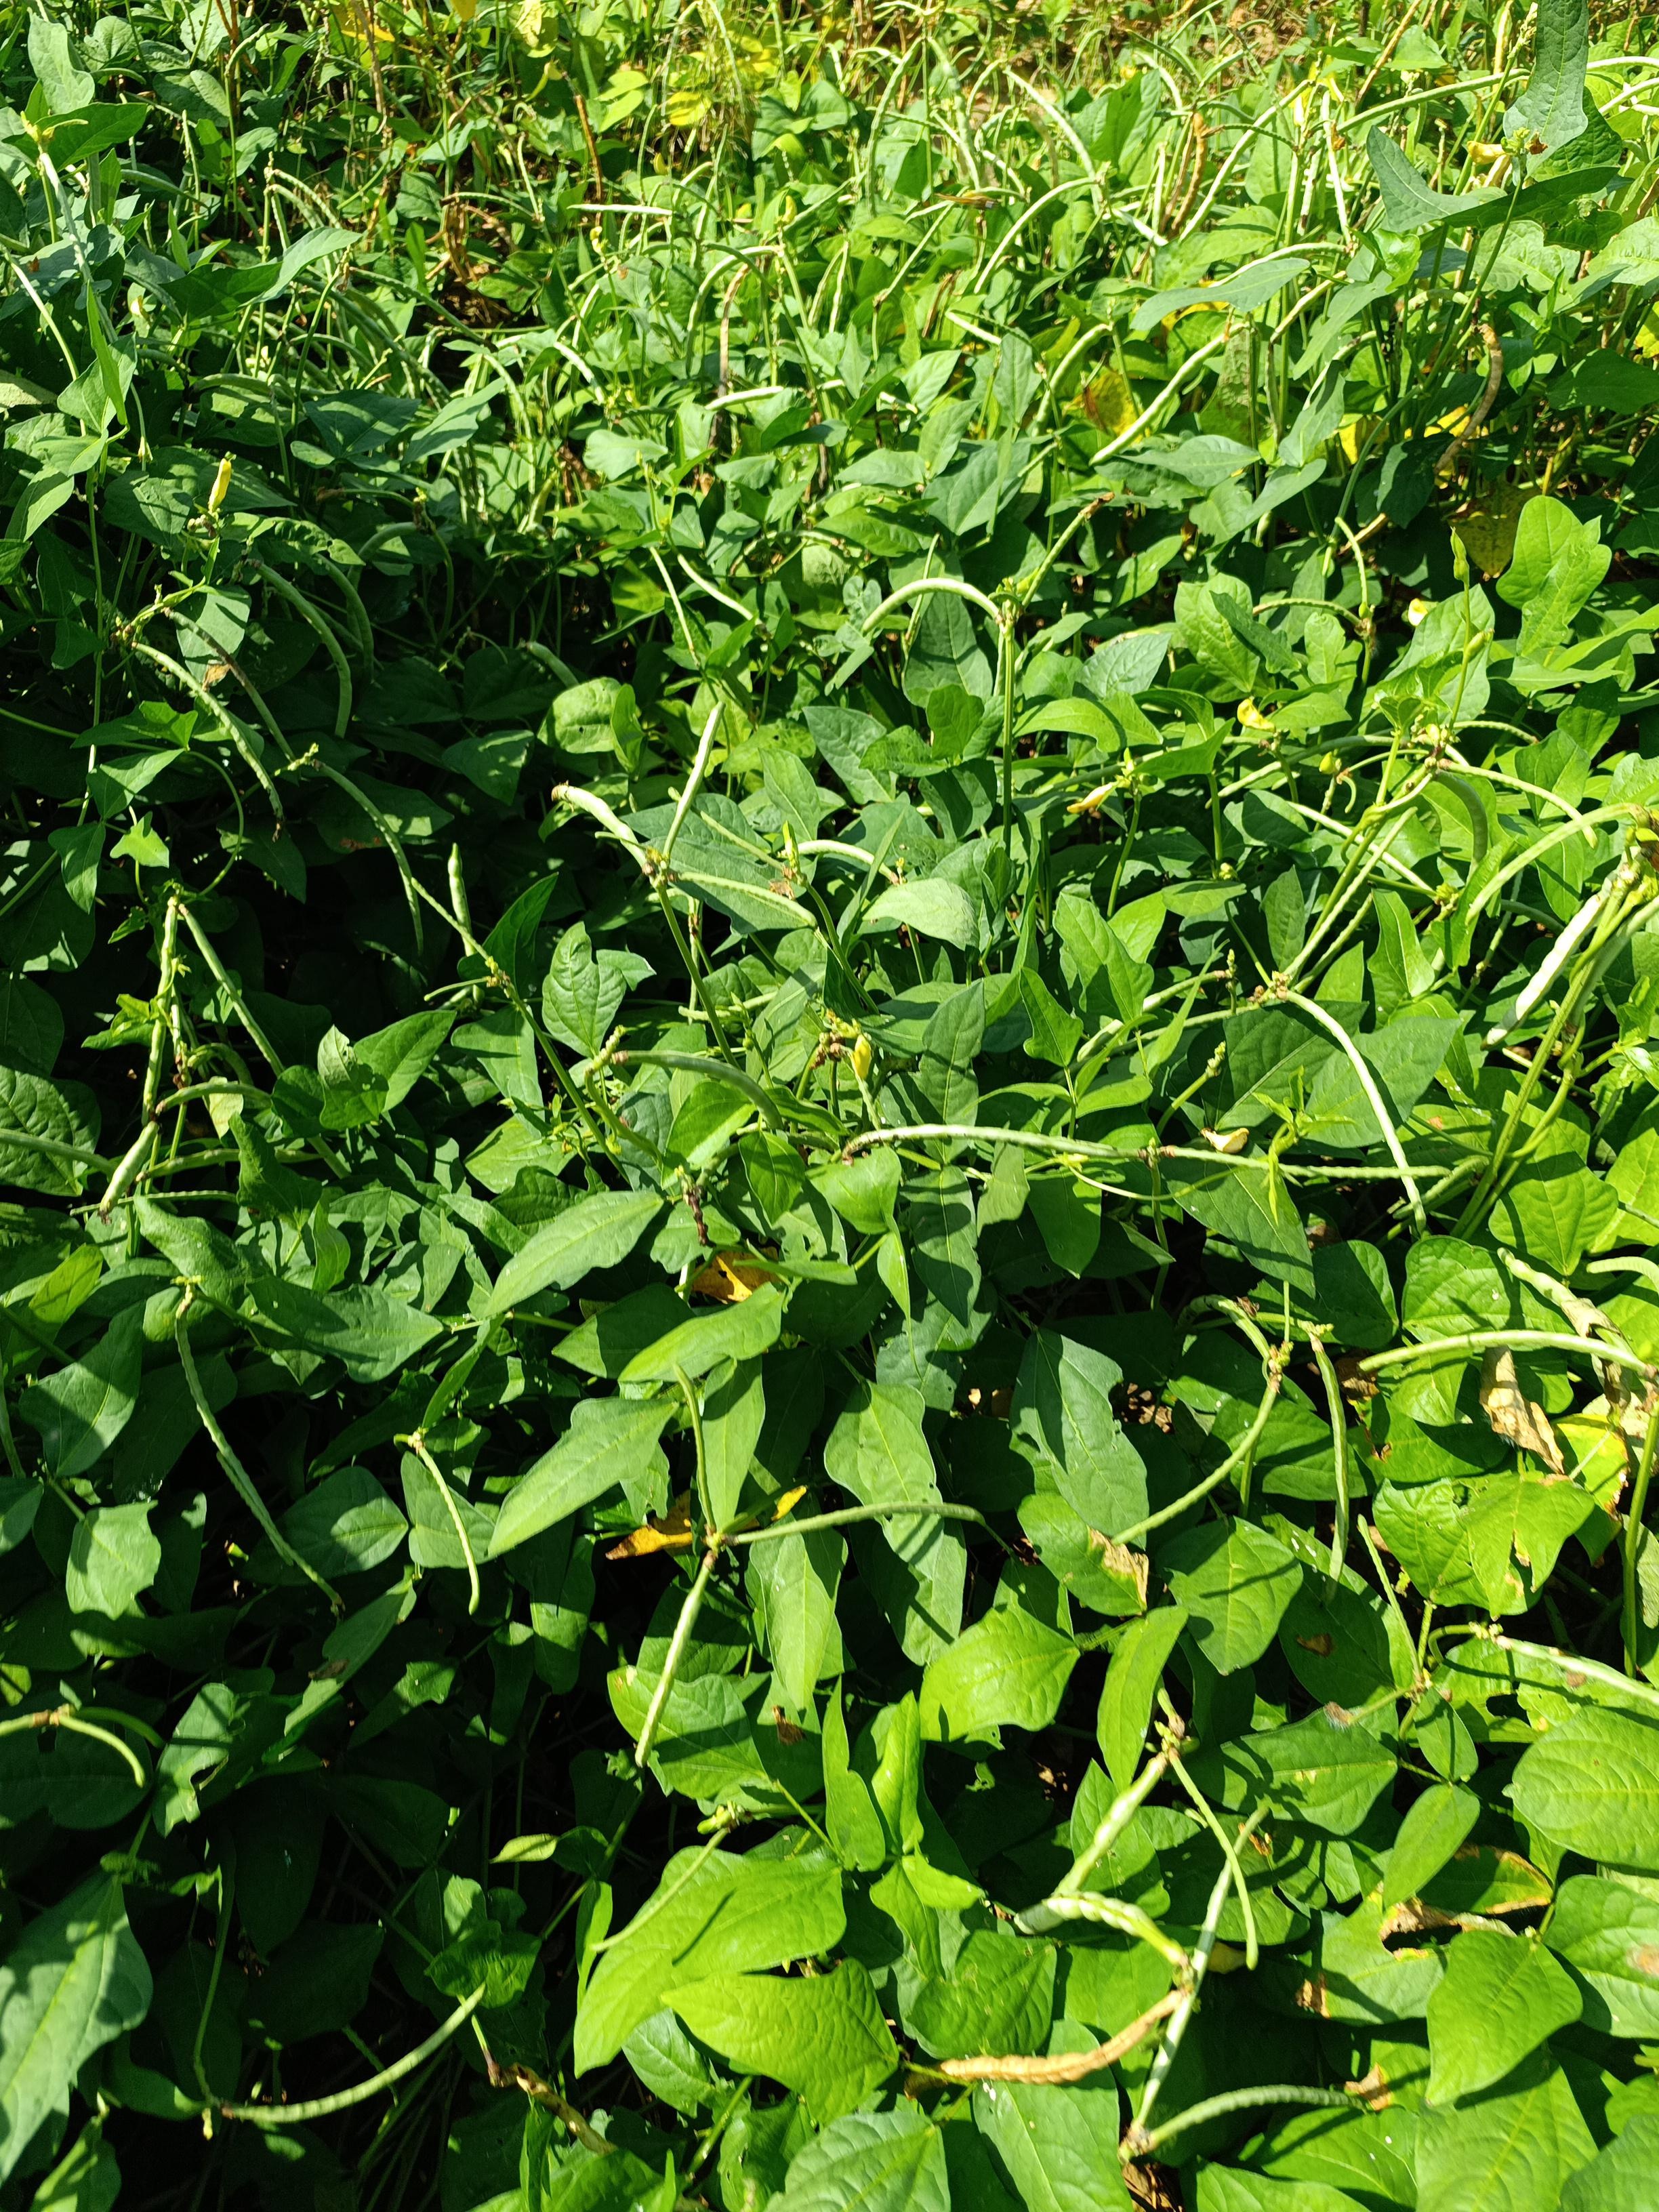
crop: cowpea
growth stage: maturity
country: Nigeria
